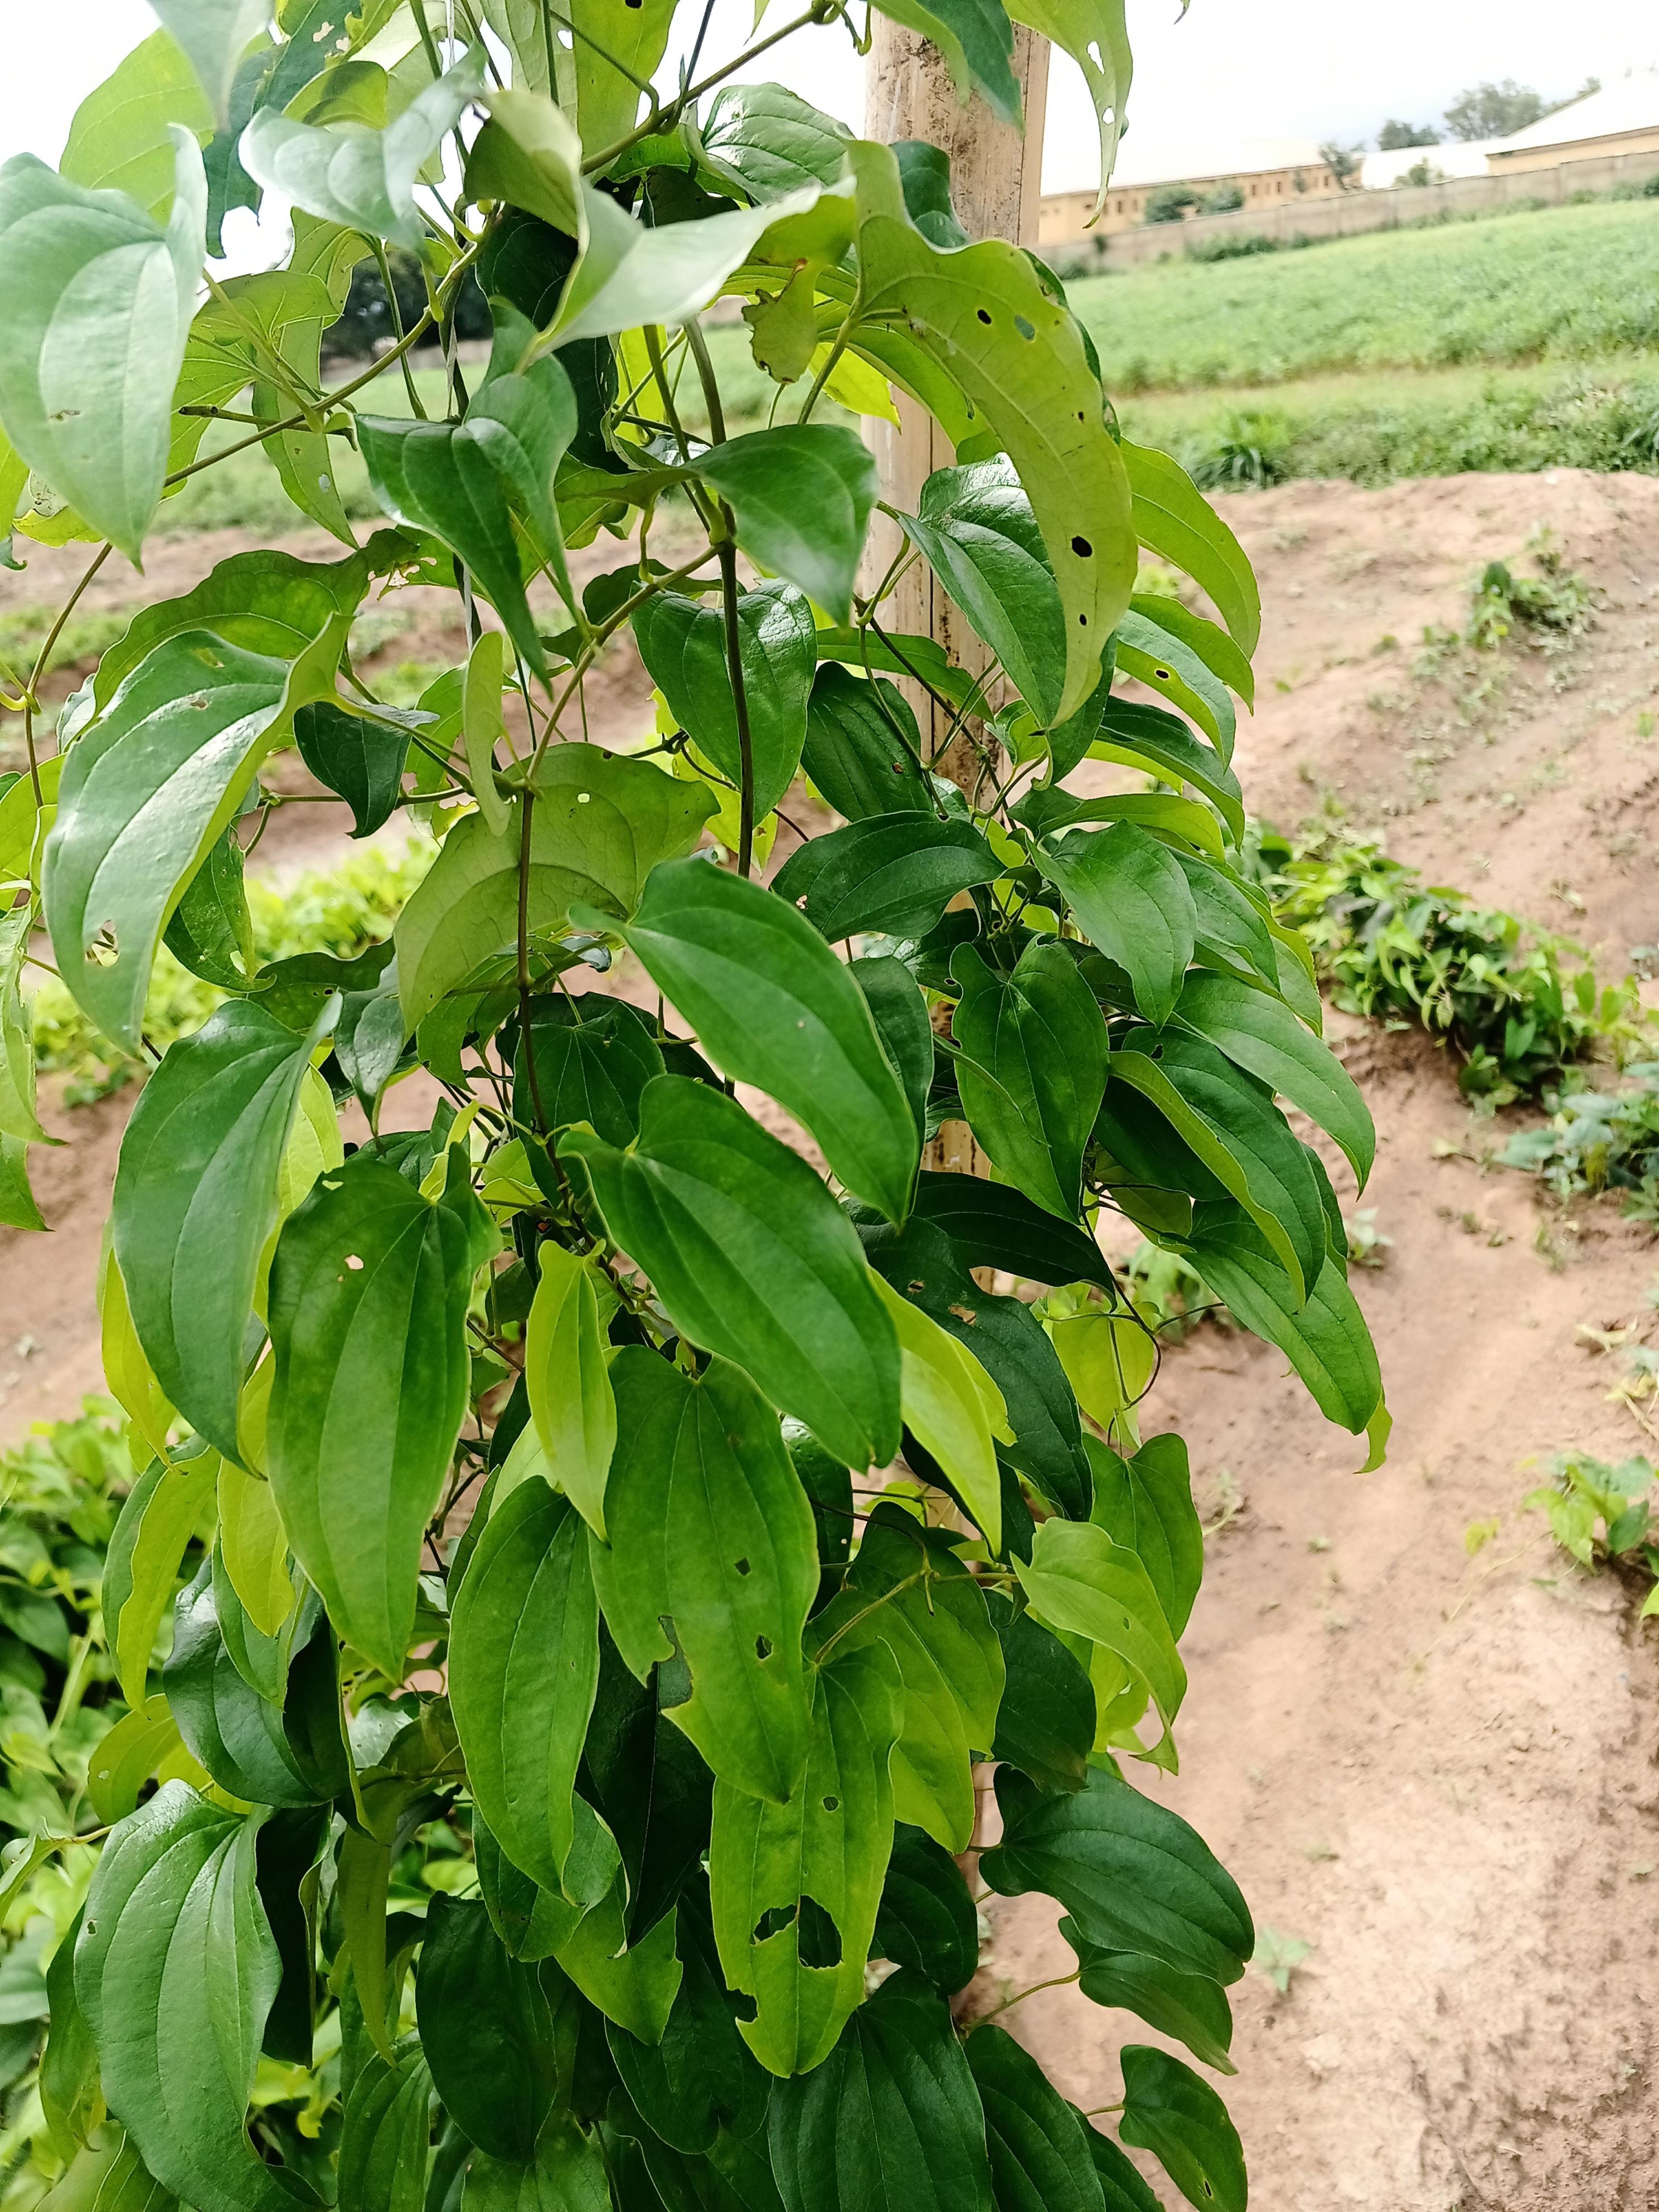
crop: yam
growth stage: vegetative
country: Nigeria
